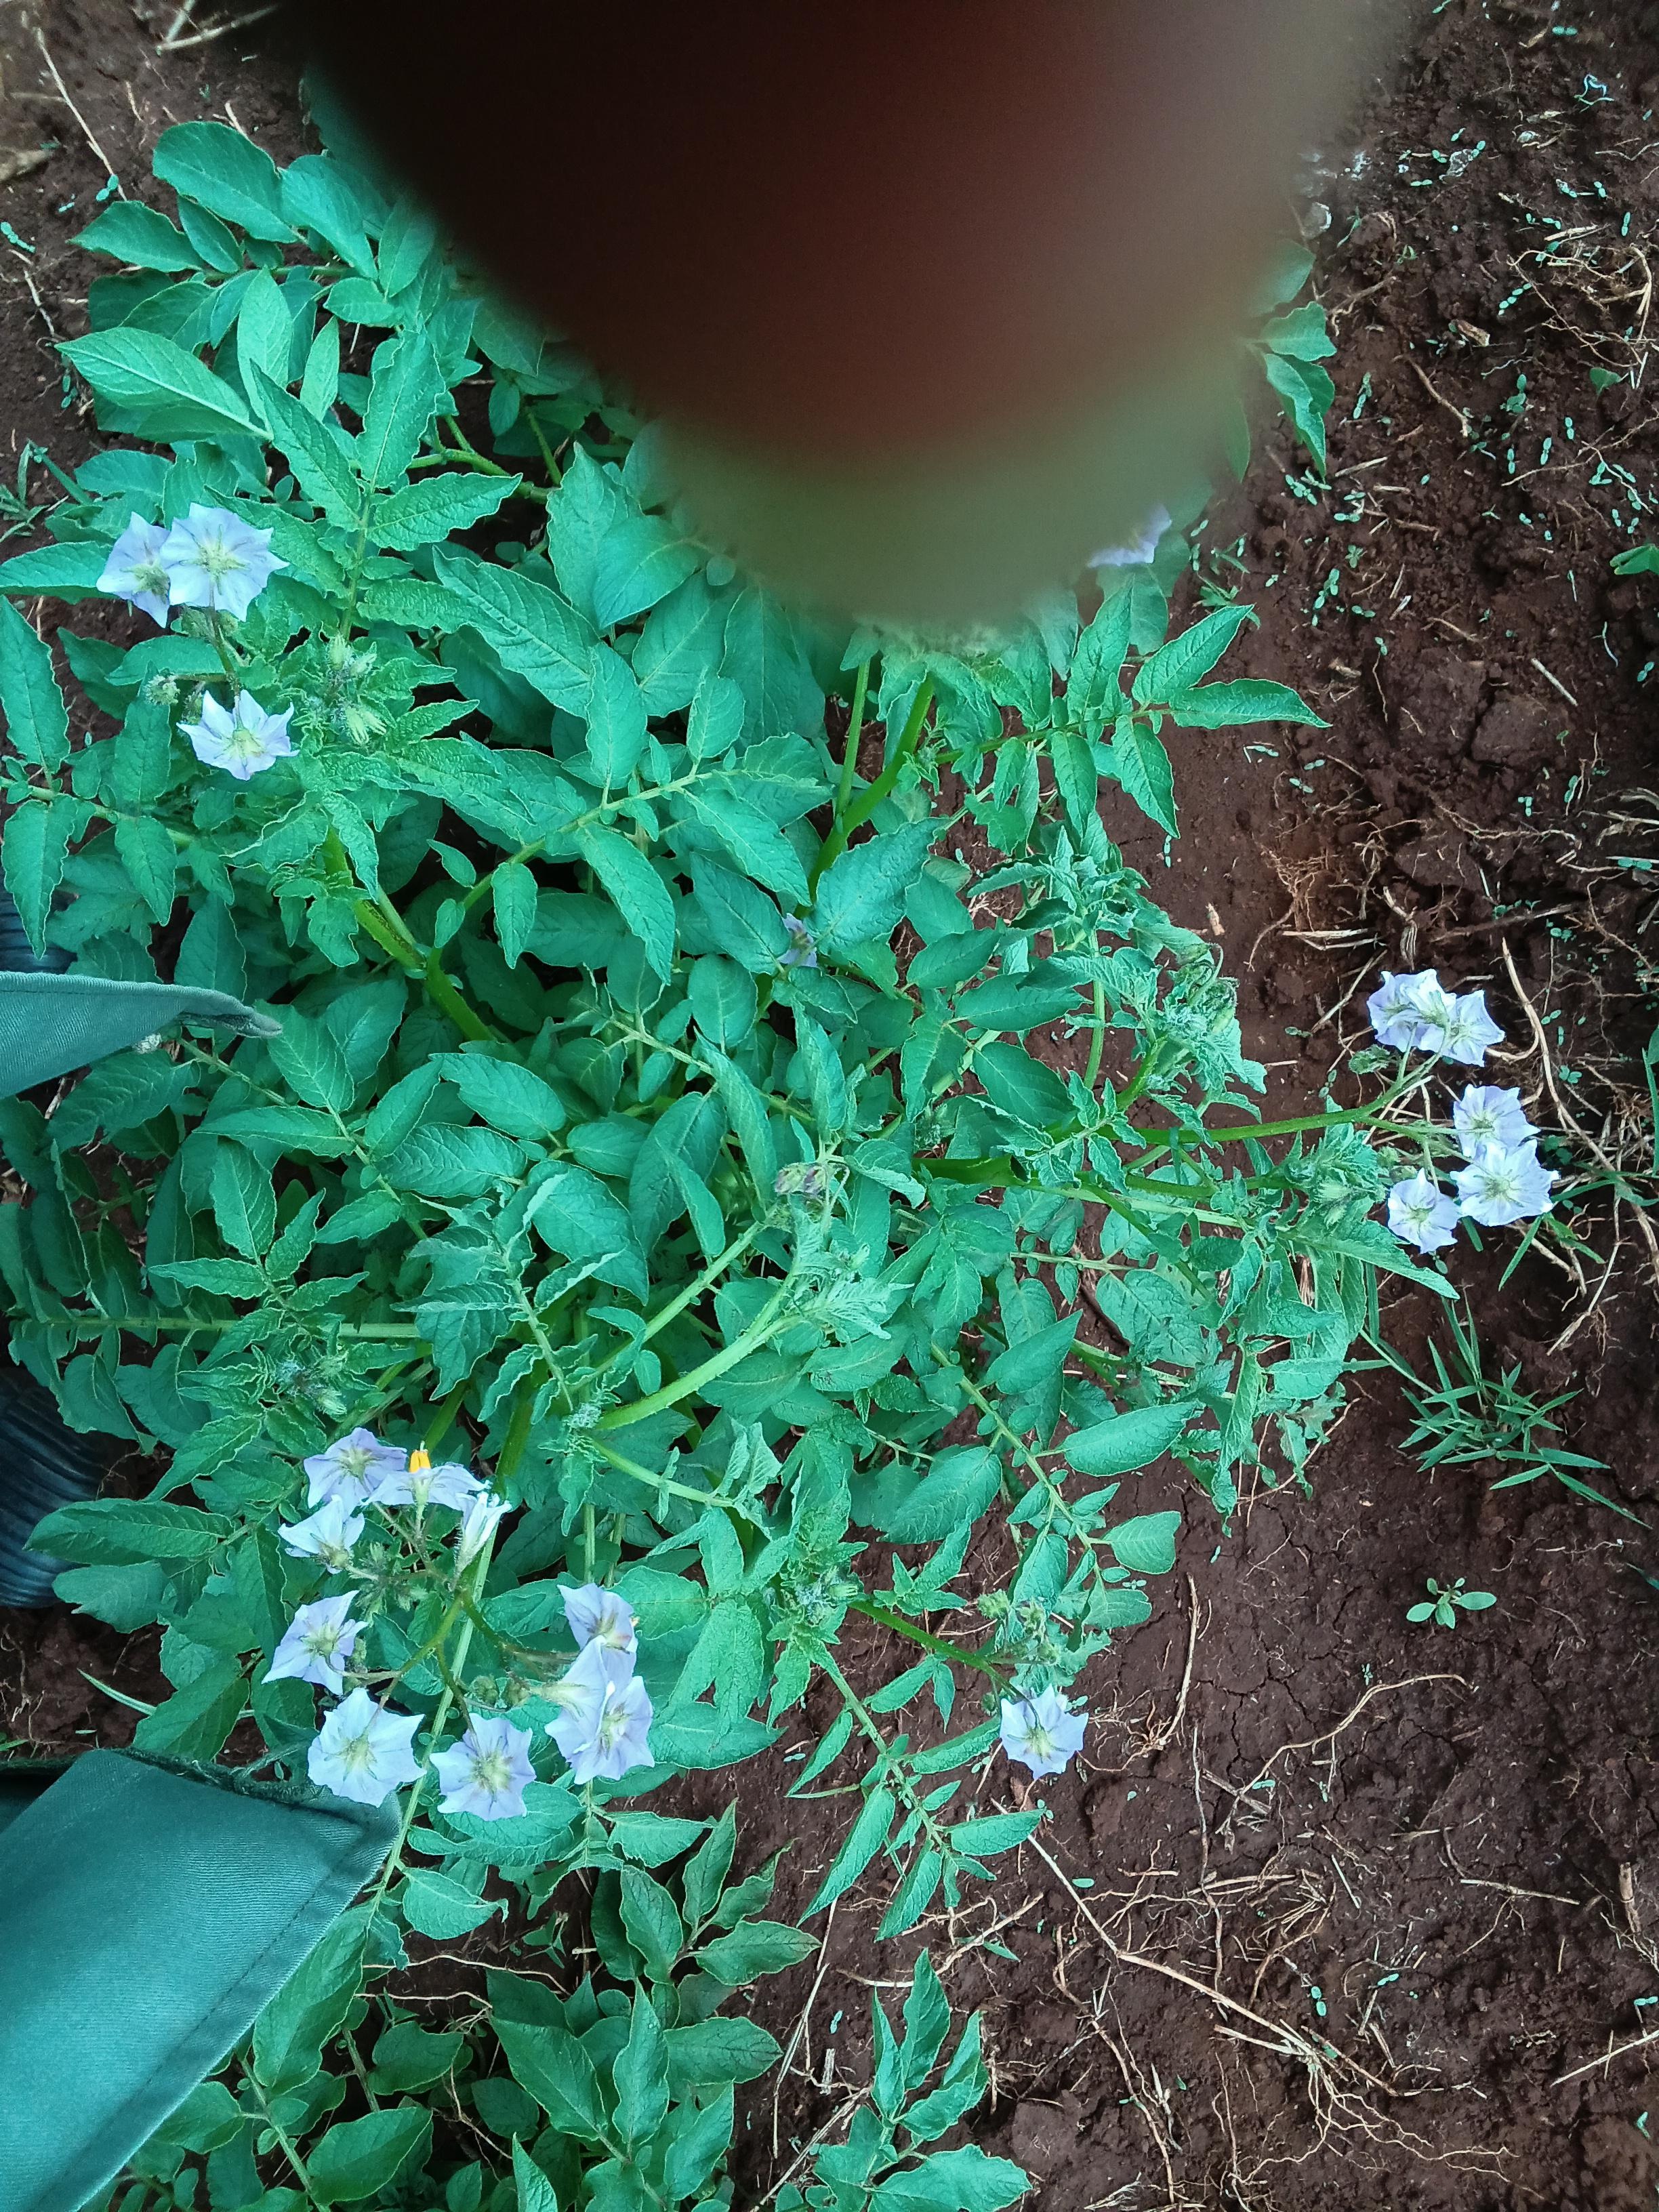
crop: potato
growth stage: flowering
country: Kenya
